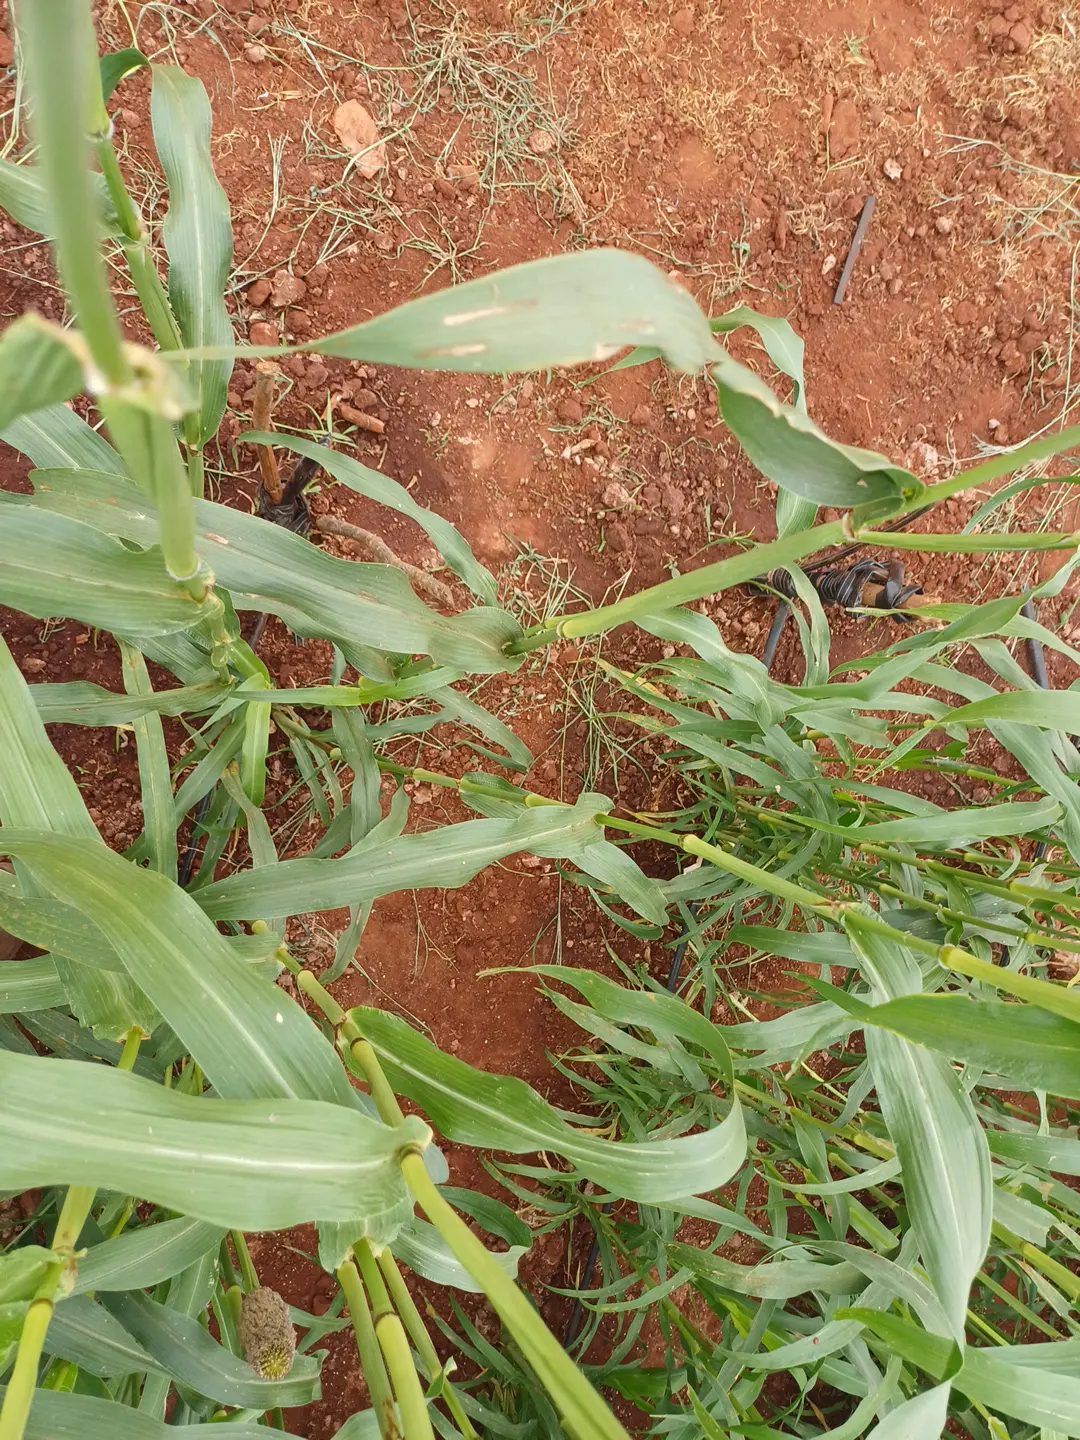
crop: pearl millet
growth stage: flowering
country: Kenya
